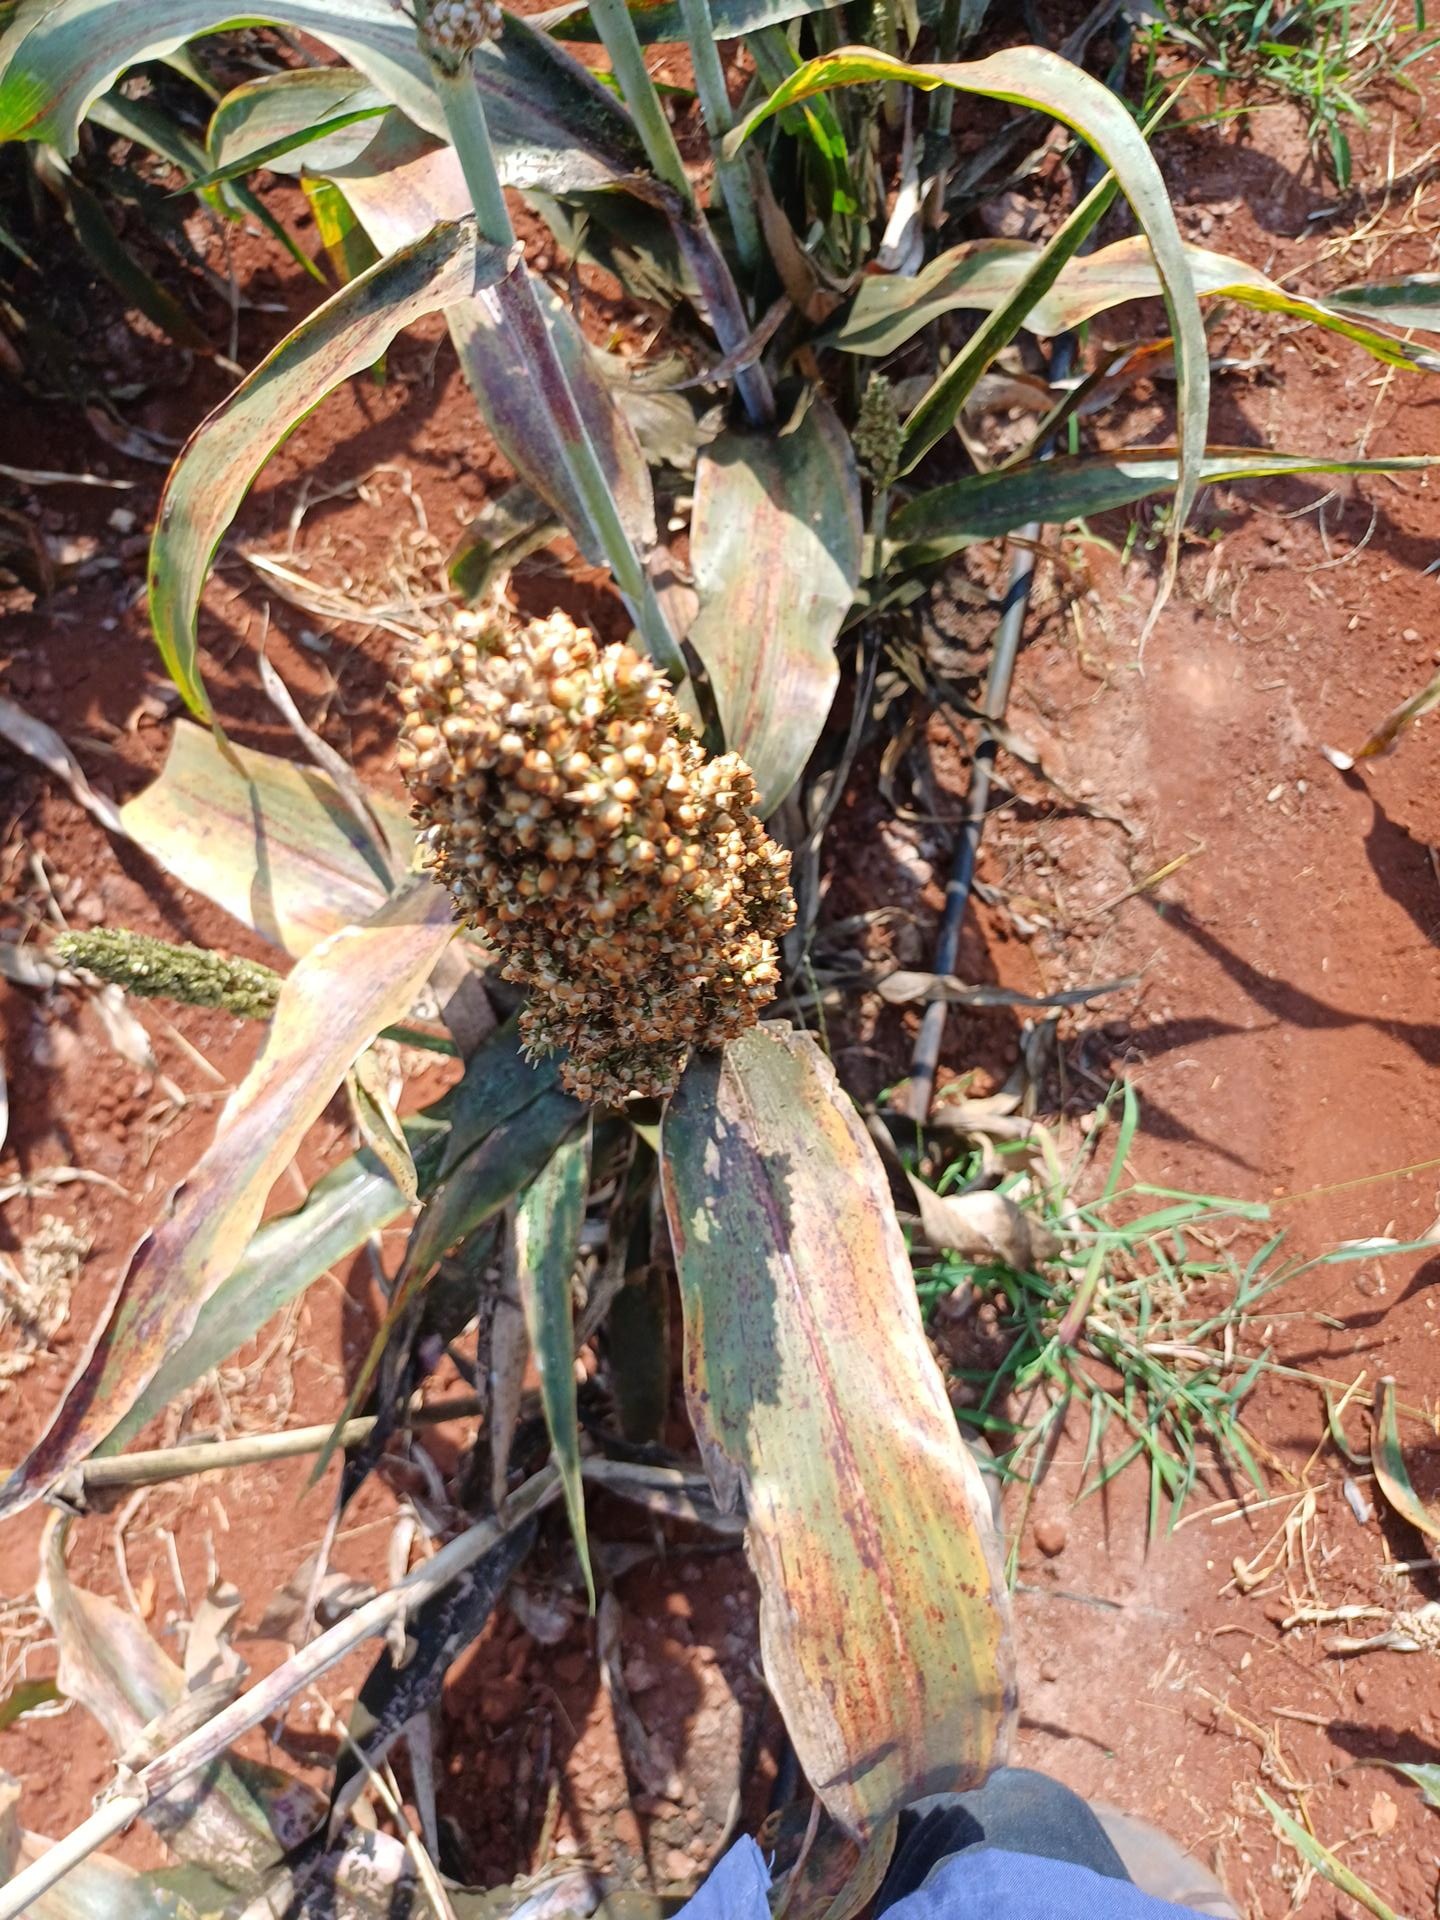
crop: sorghum
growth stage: maturity
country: Kenya
